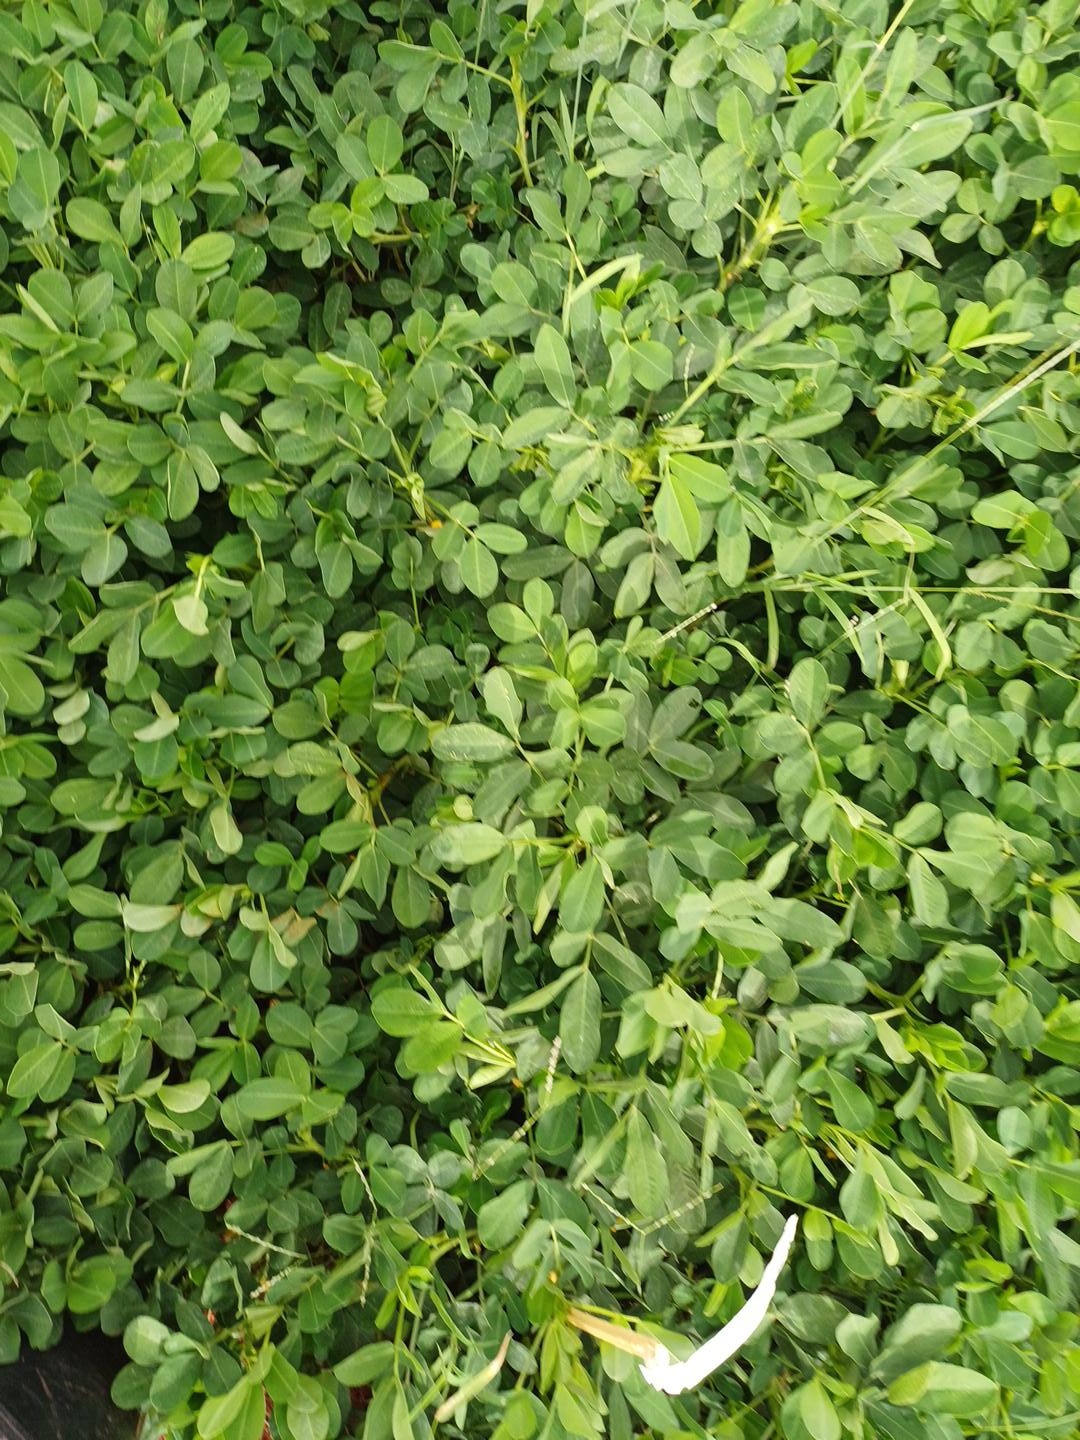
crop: groundnut
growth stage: pegging
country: Kenya
